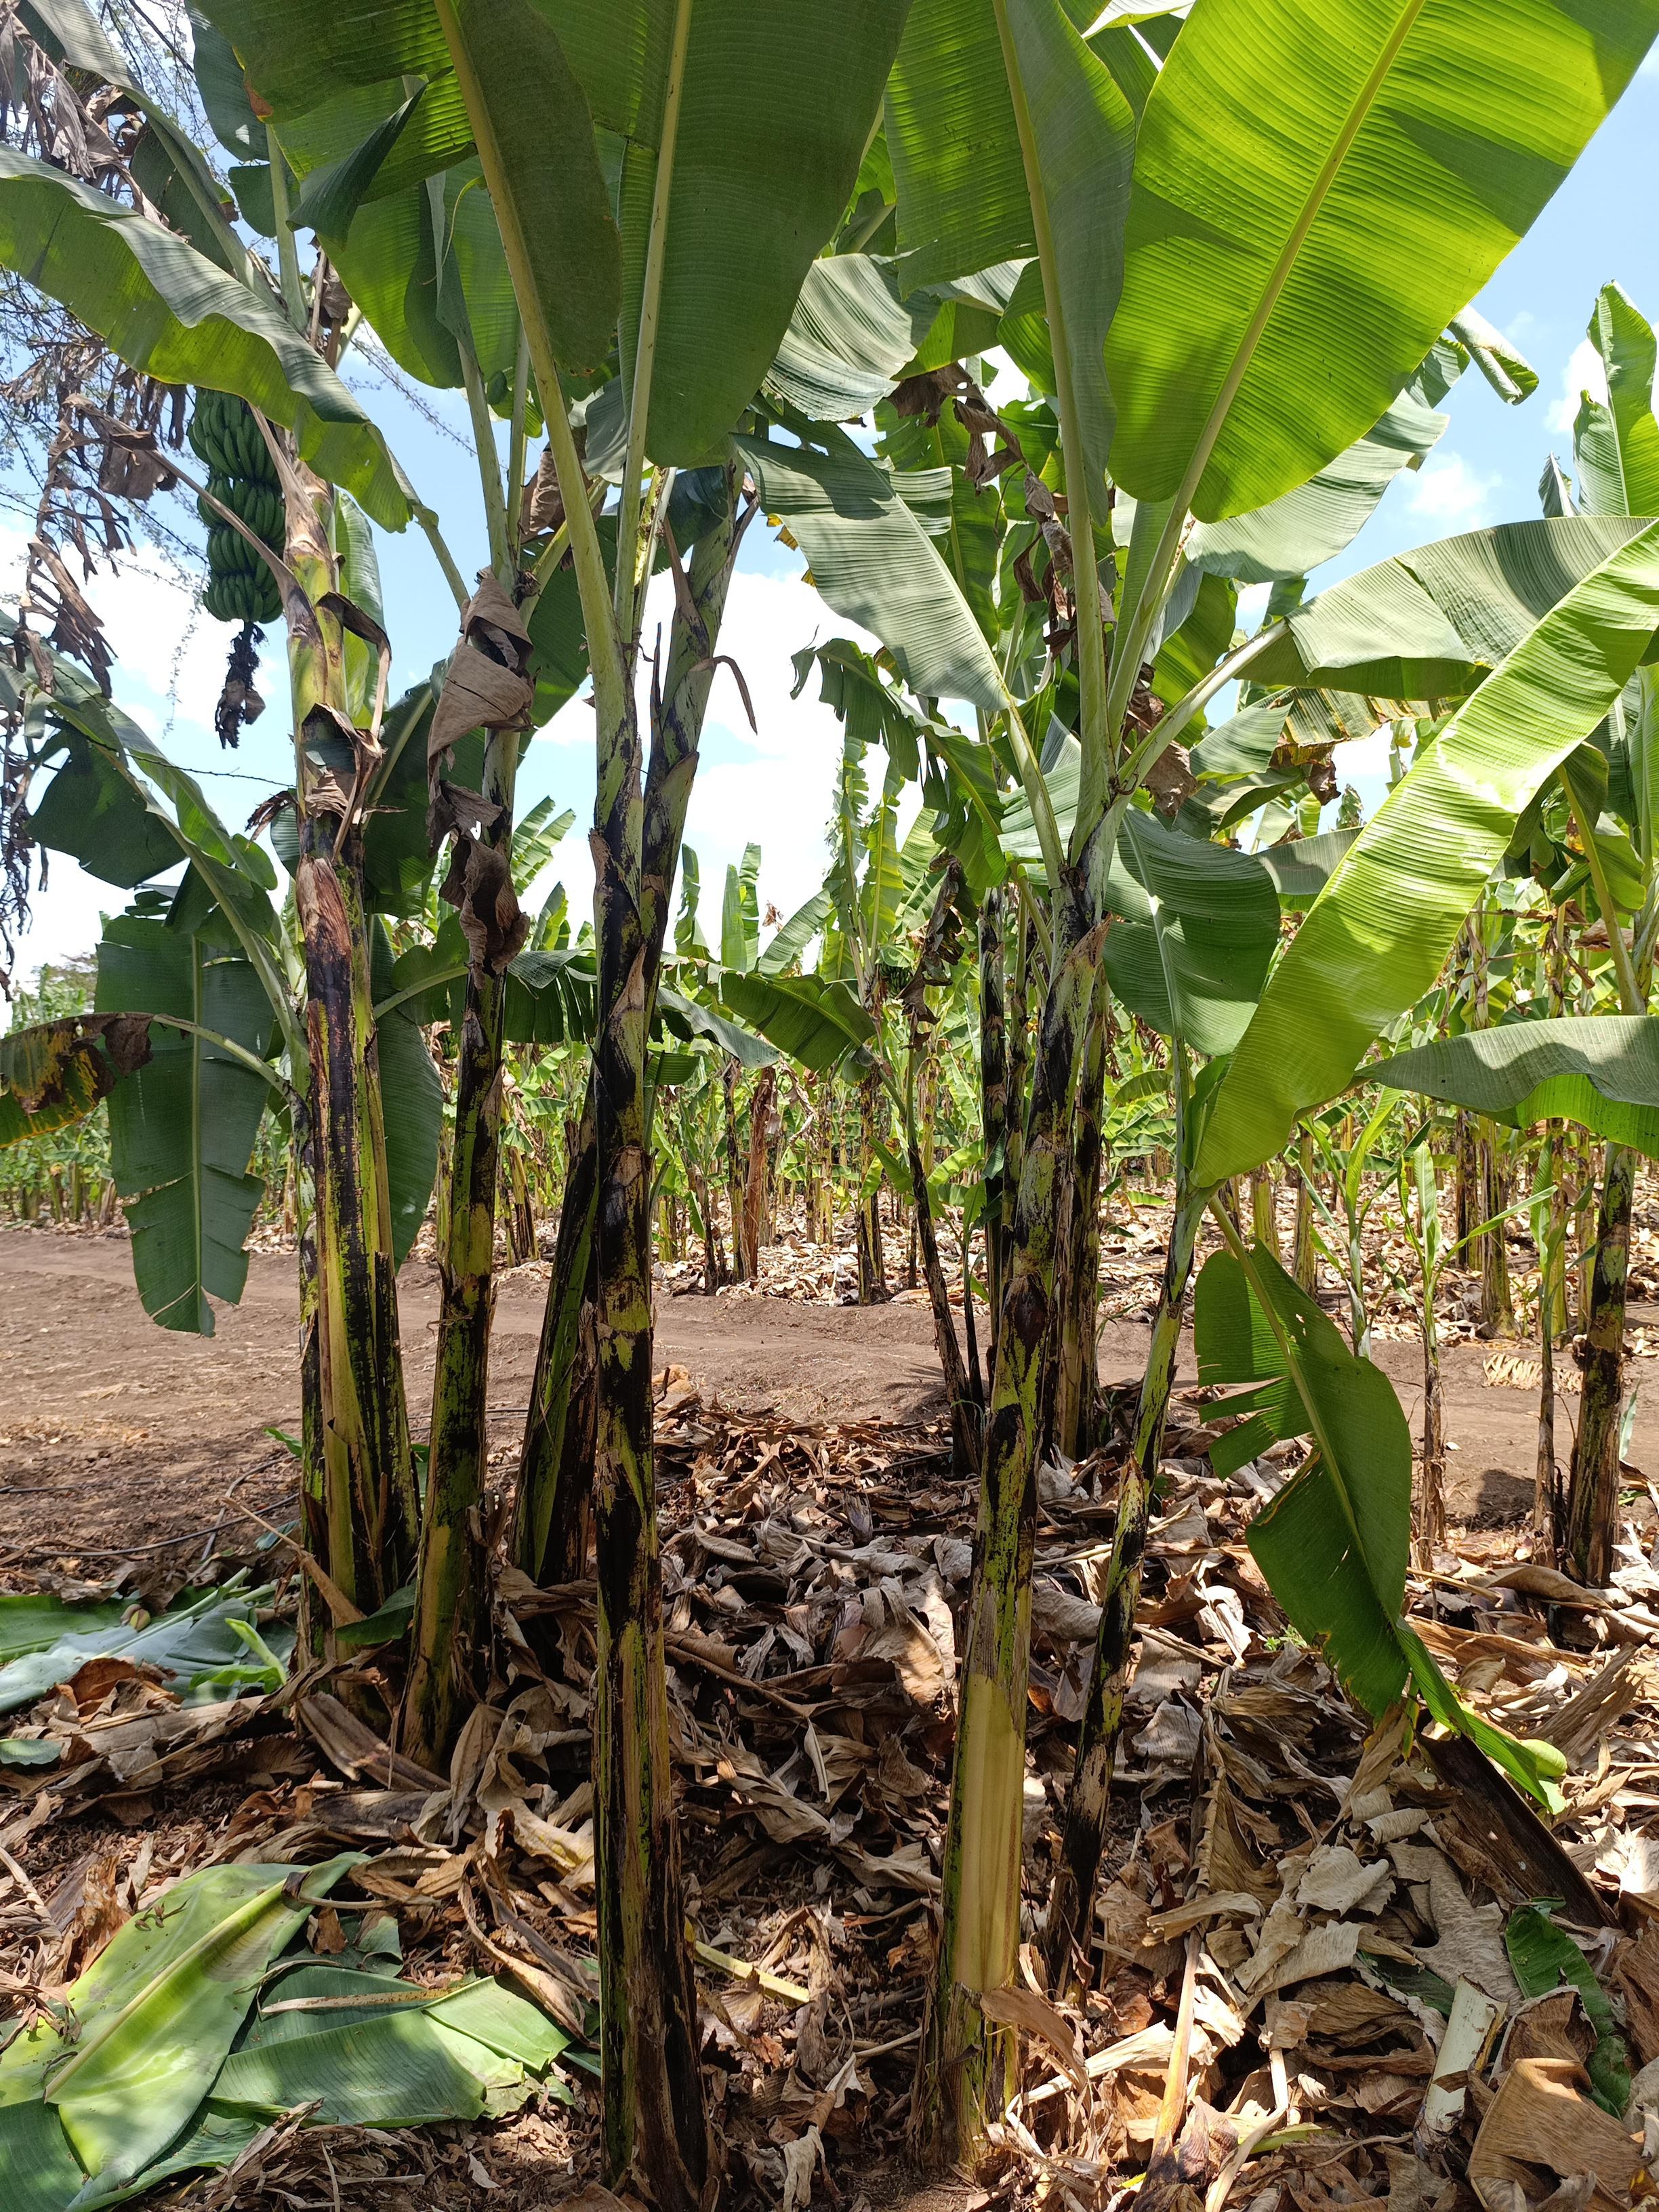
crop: banana
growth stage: vegetative
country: Tanzania
